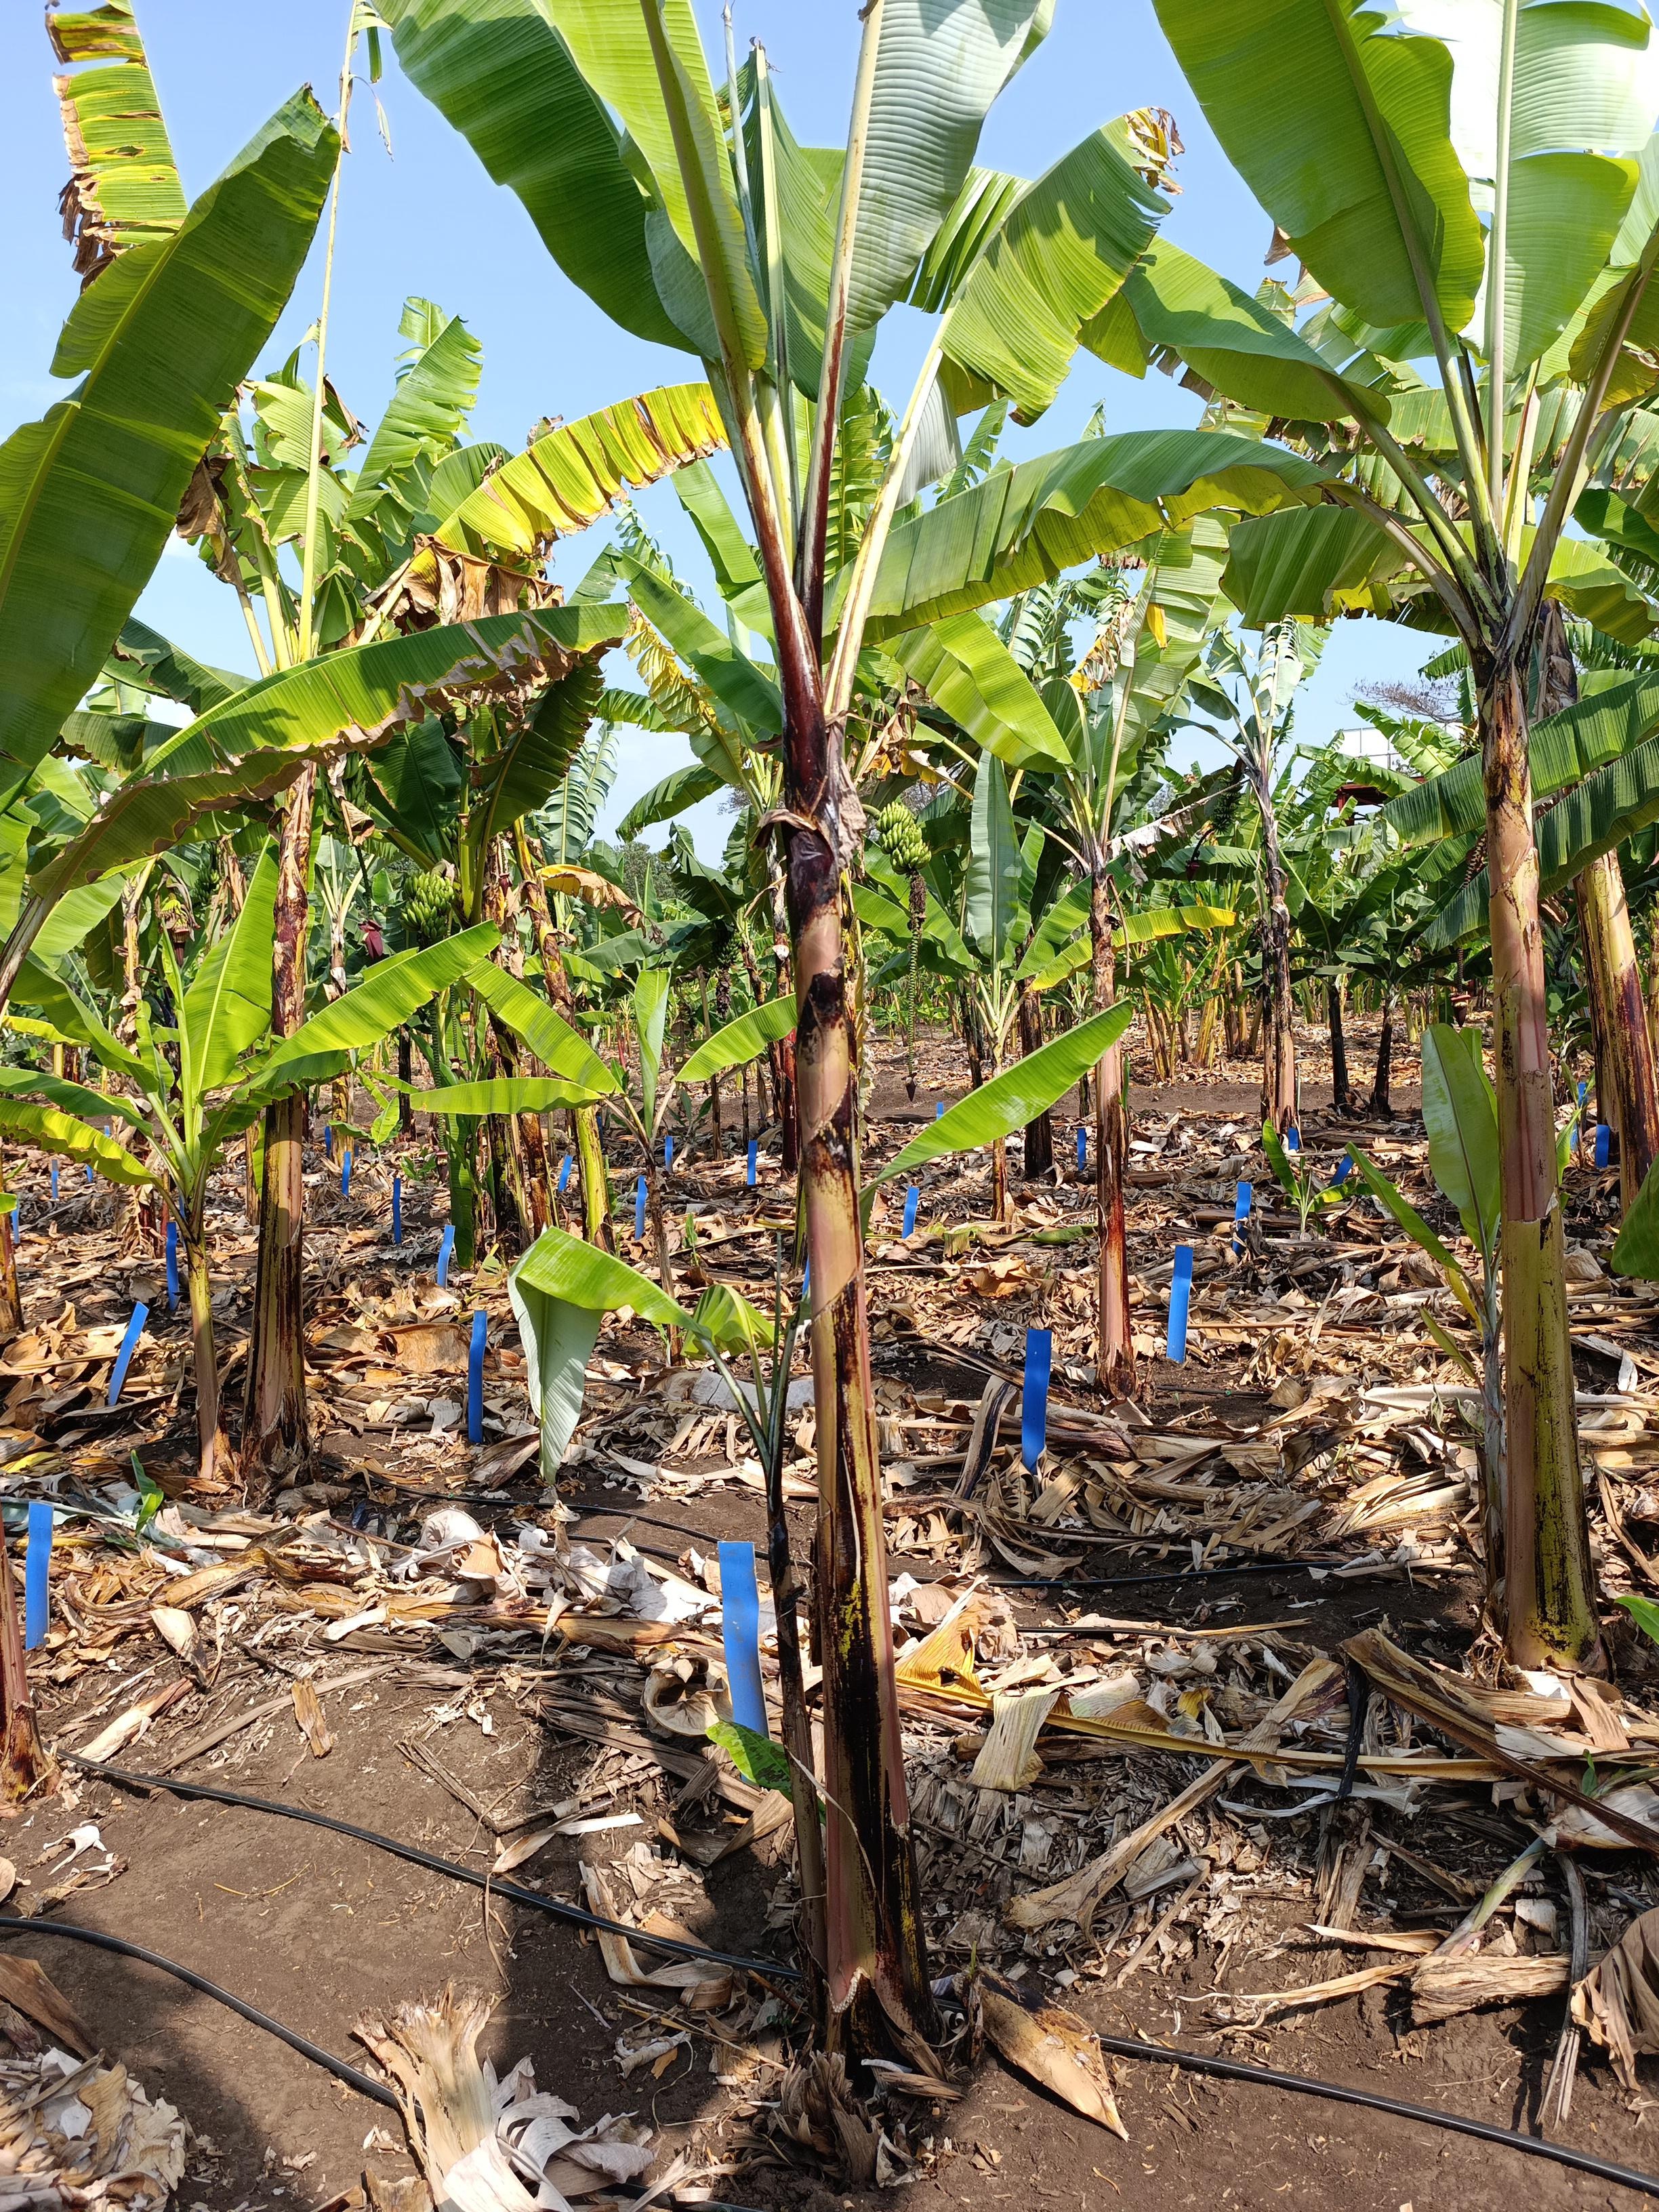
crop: banana
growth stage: vegetative
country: Tanzania
